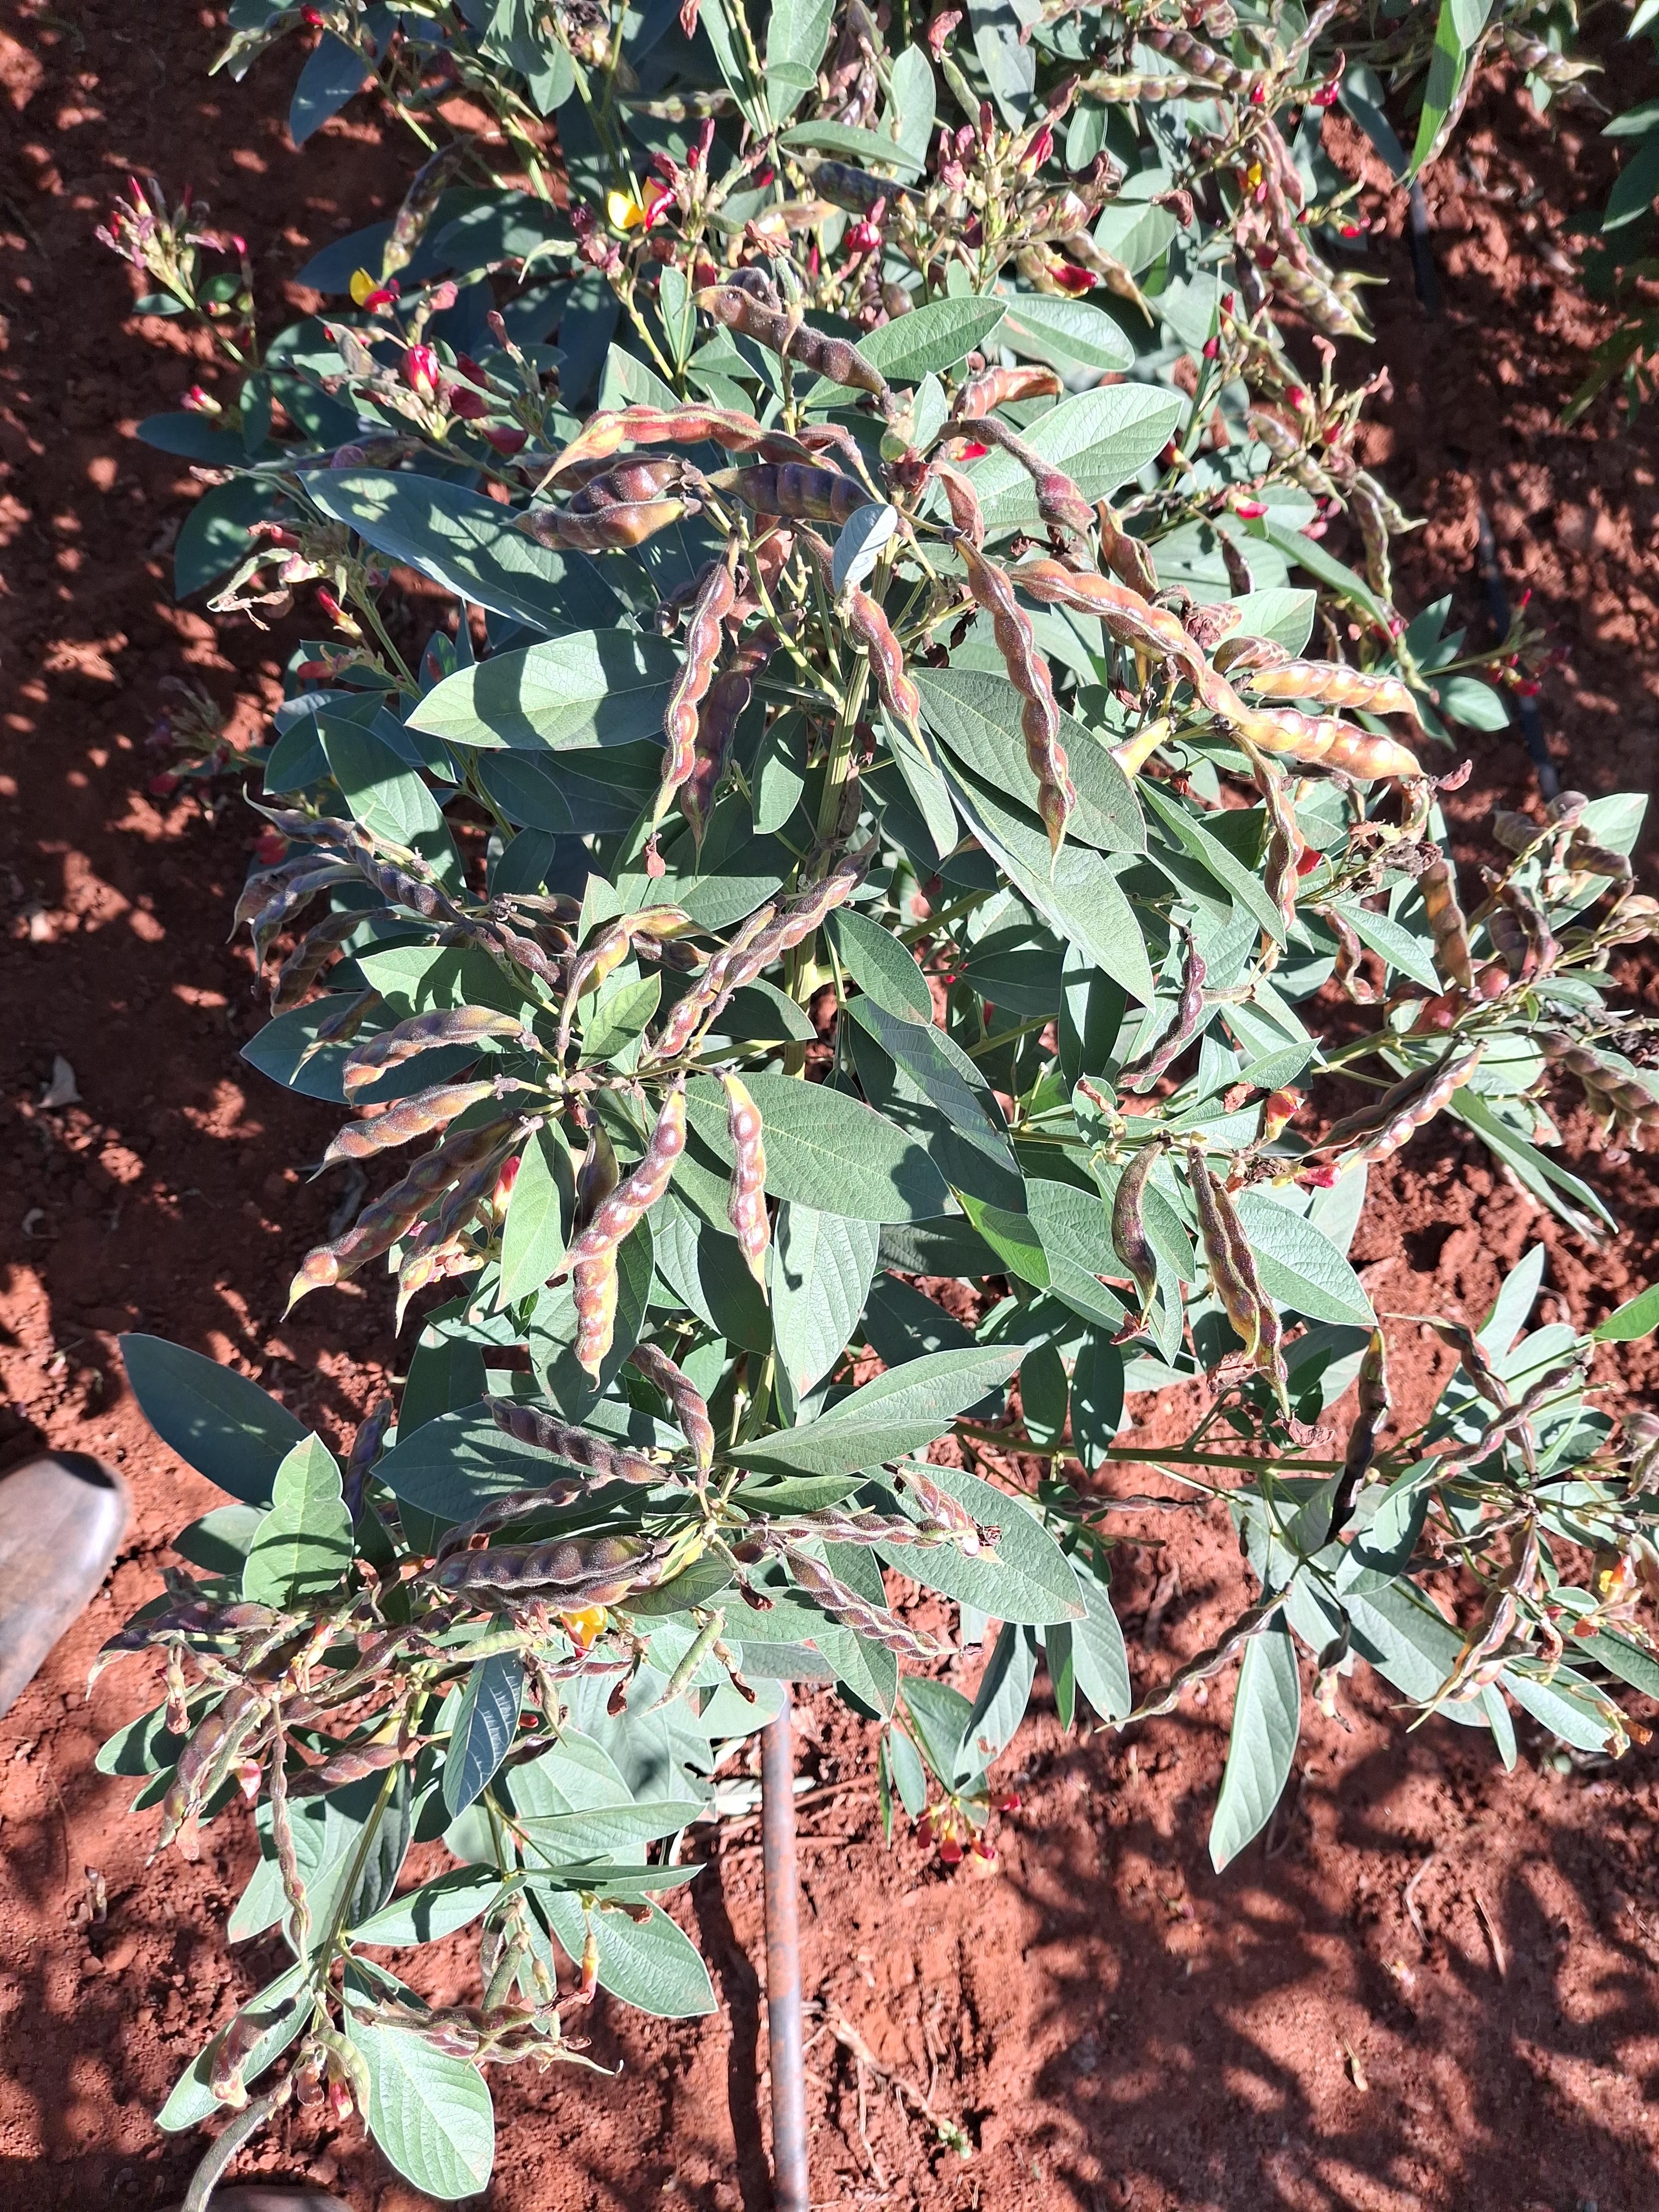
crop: pigeonpea
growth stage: flowering
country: Kenya
